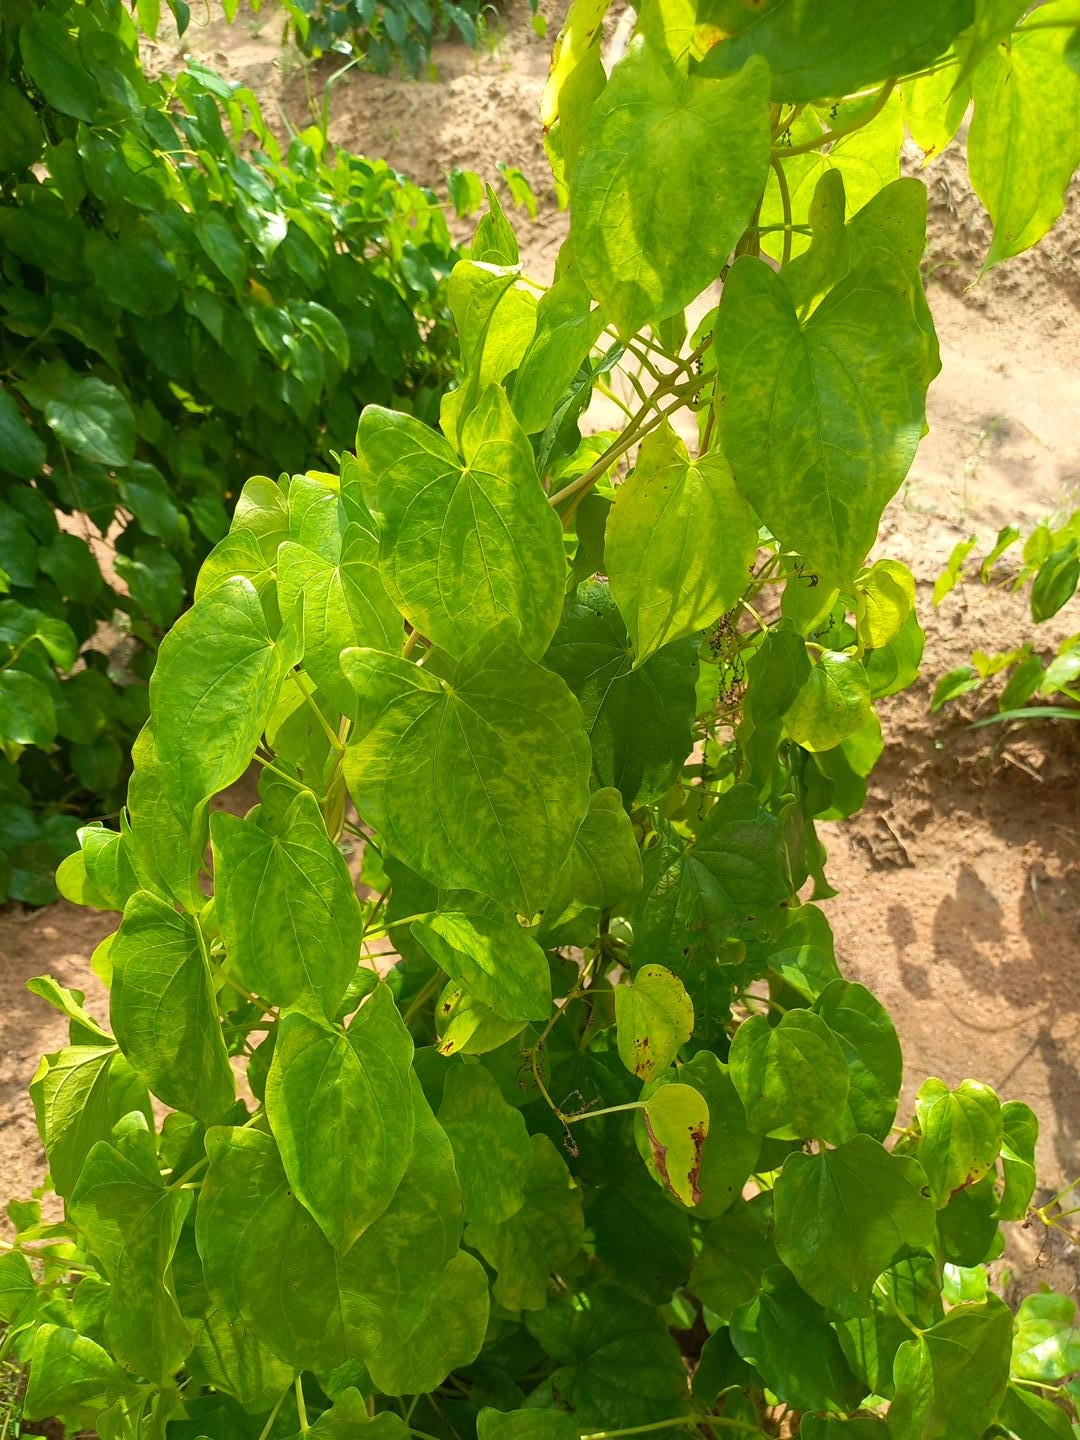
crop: yam
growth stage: vegetative
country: Nigeria
